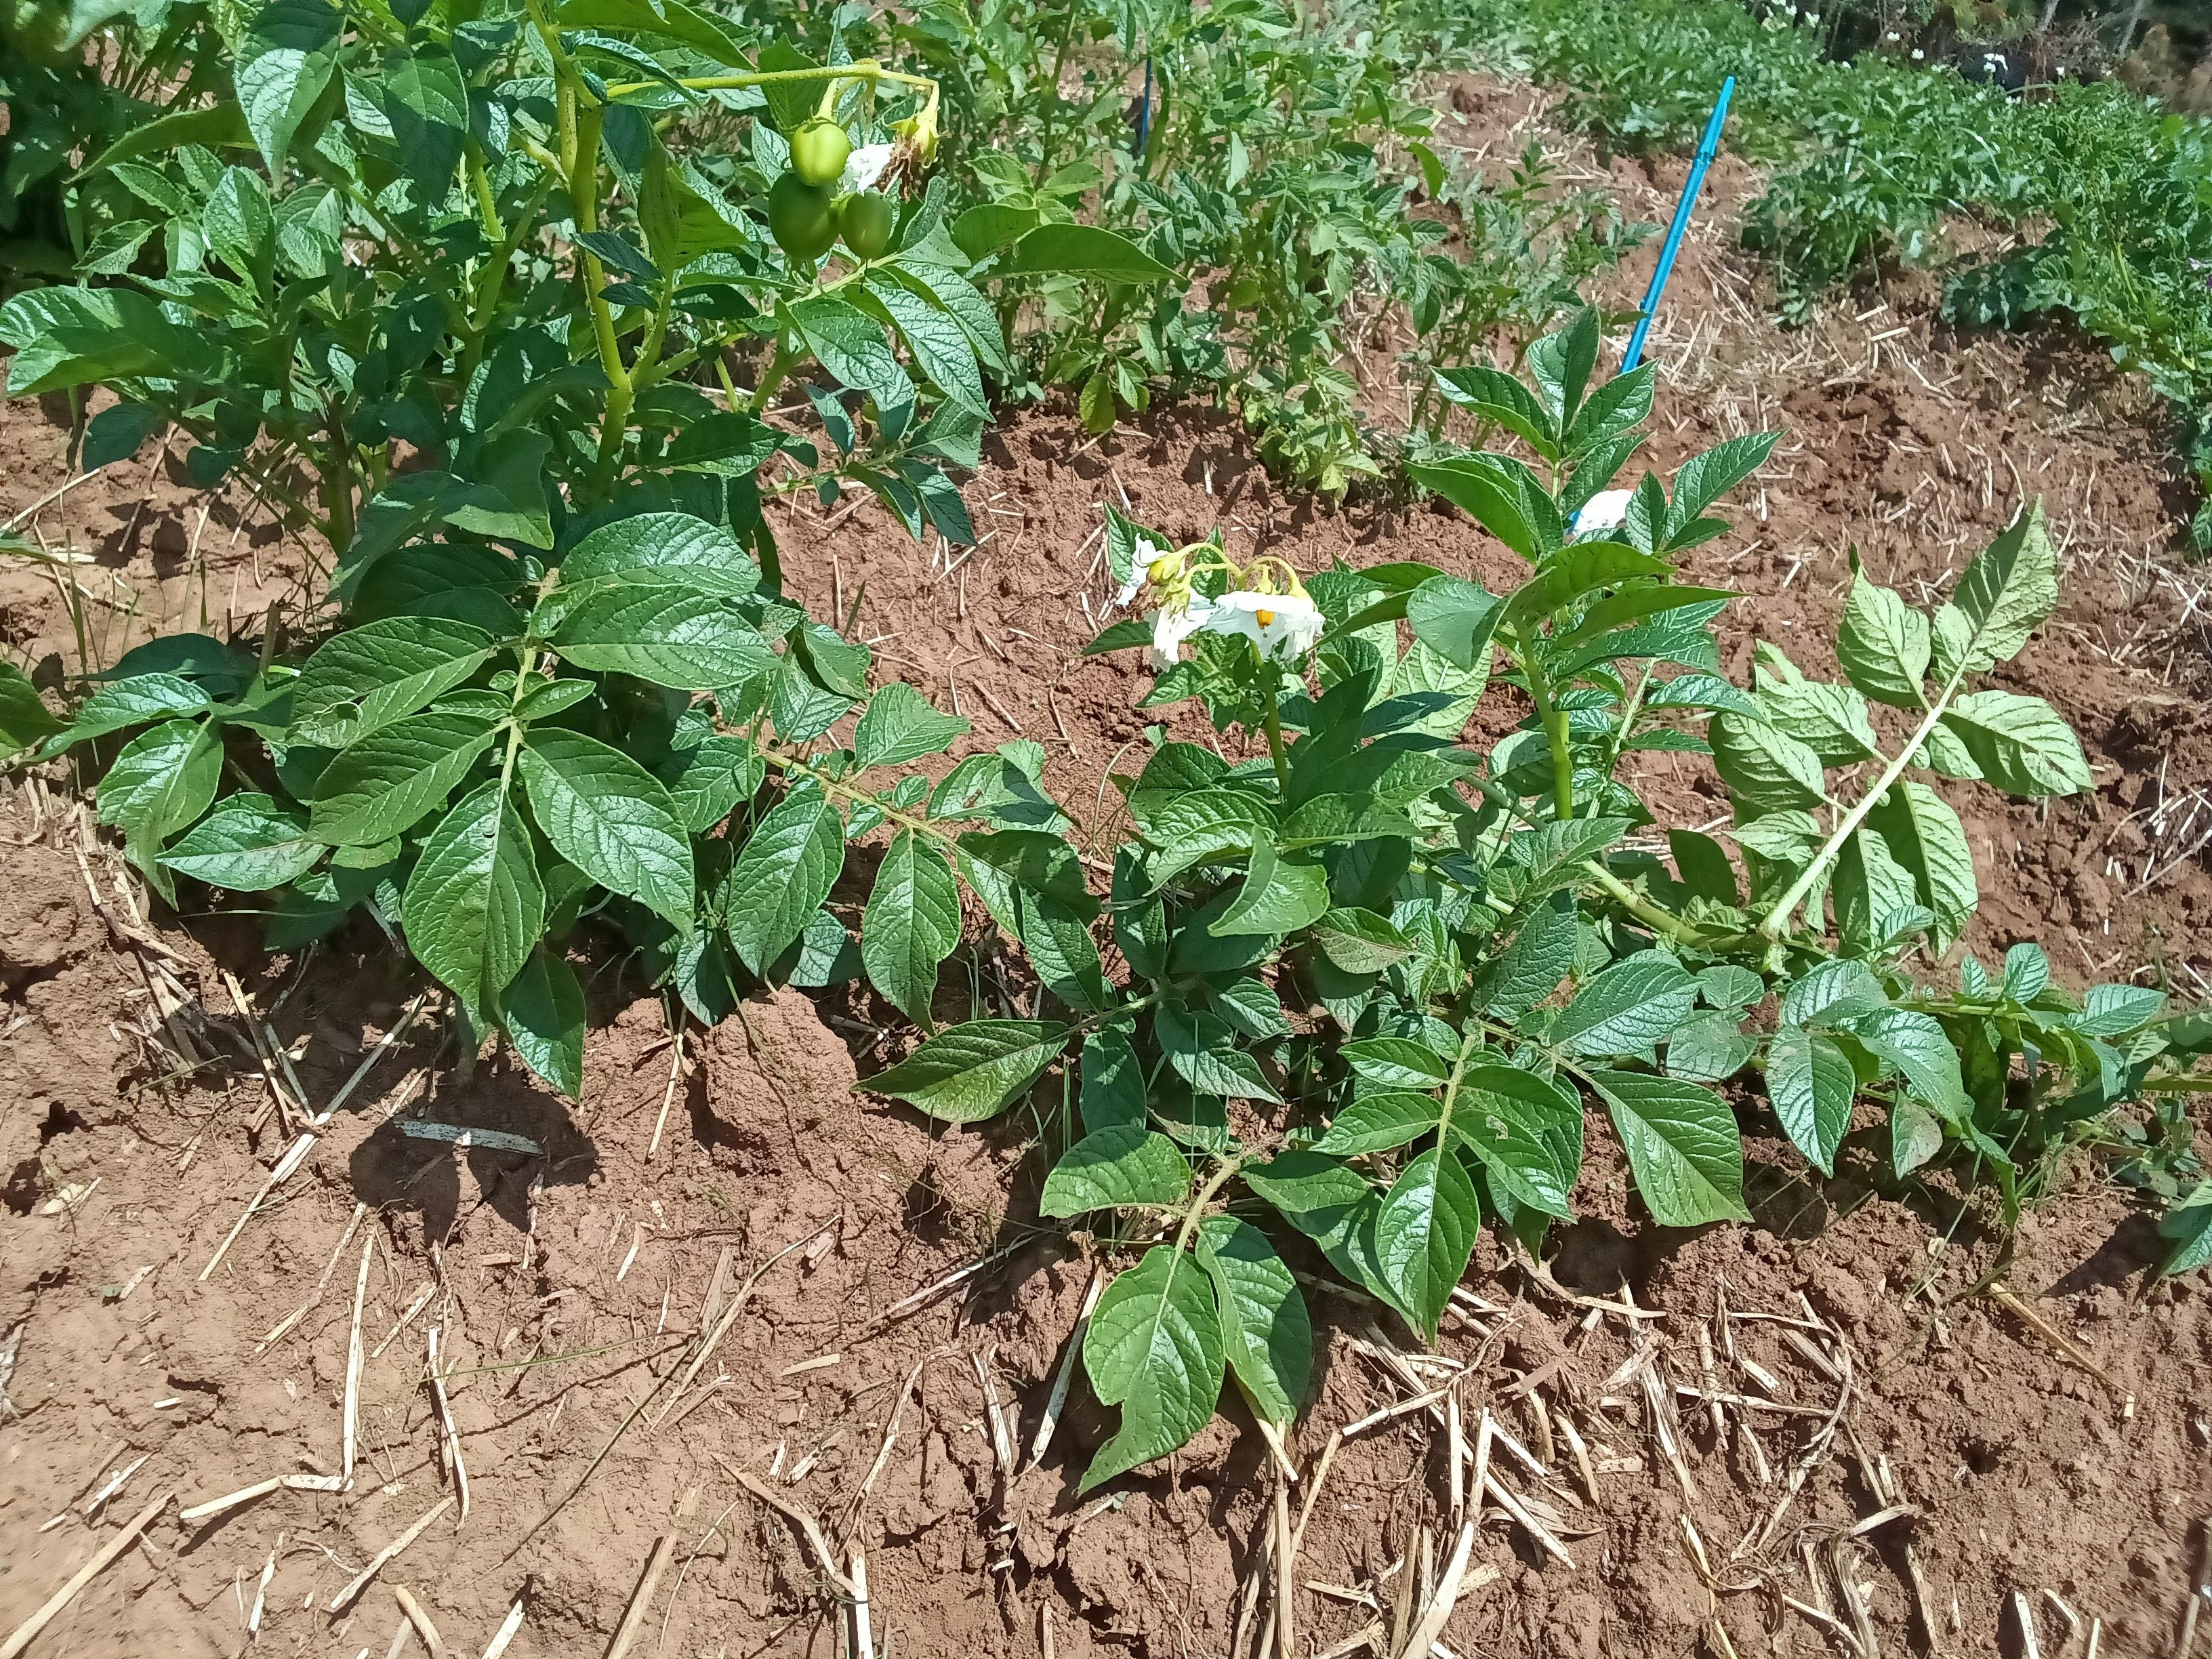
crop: potato
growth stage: flowering
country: Kenya
